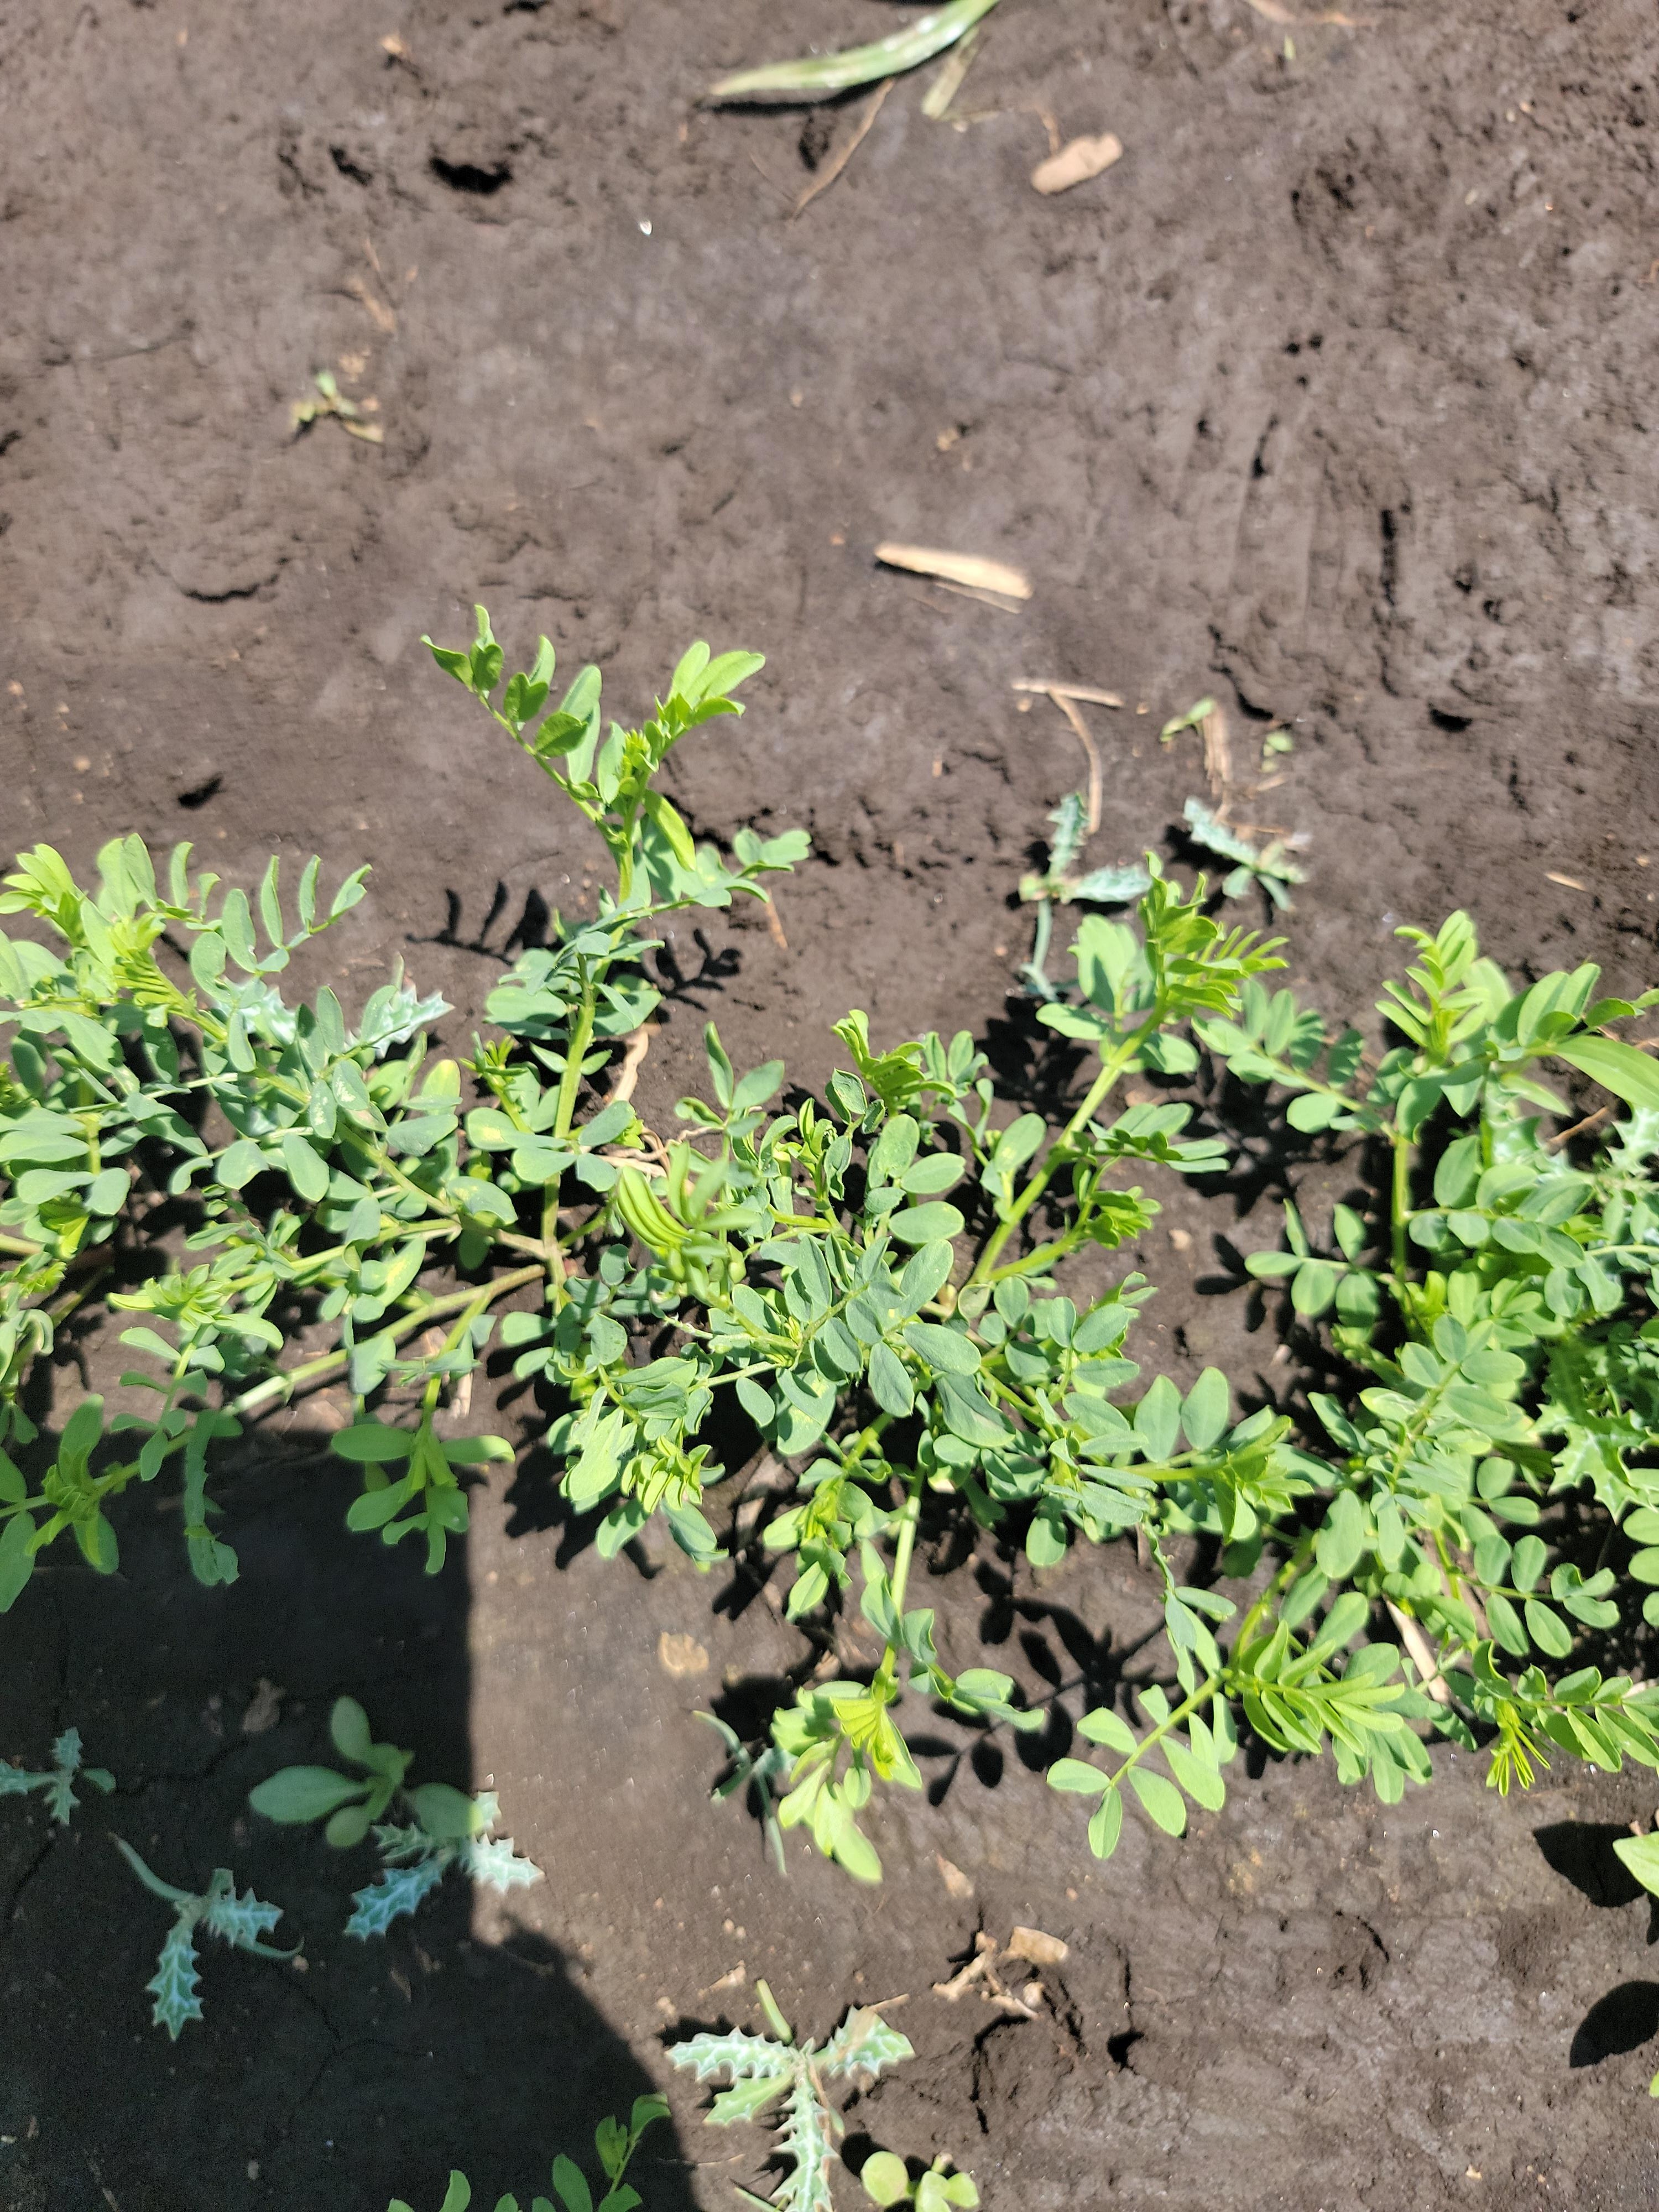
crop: lentil
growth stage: vegetative
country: Tanzania
